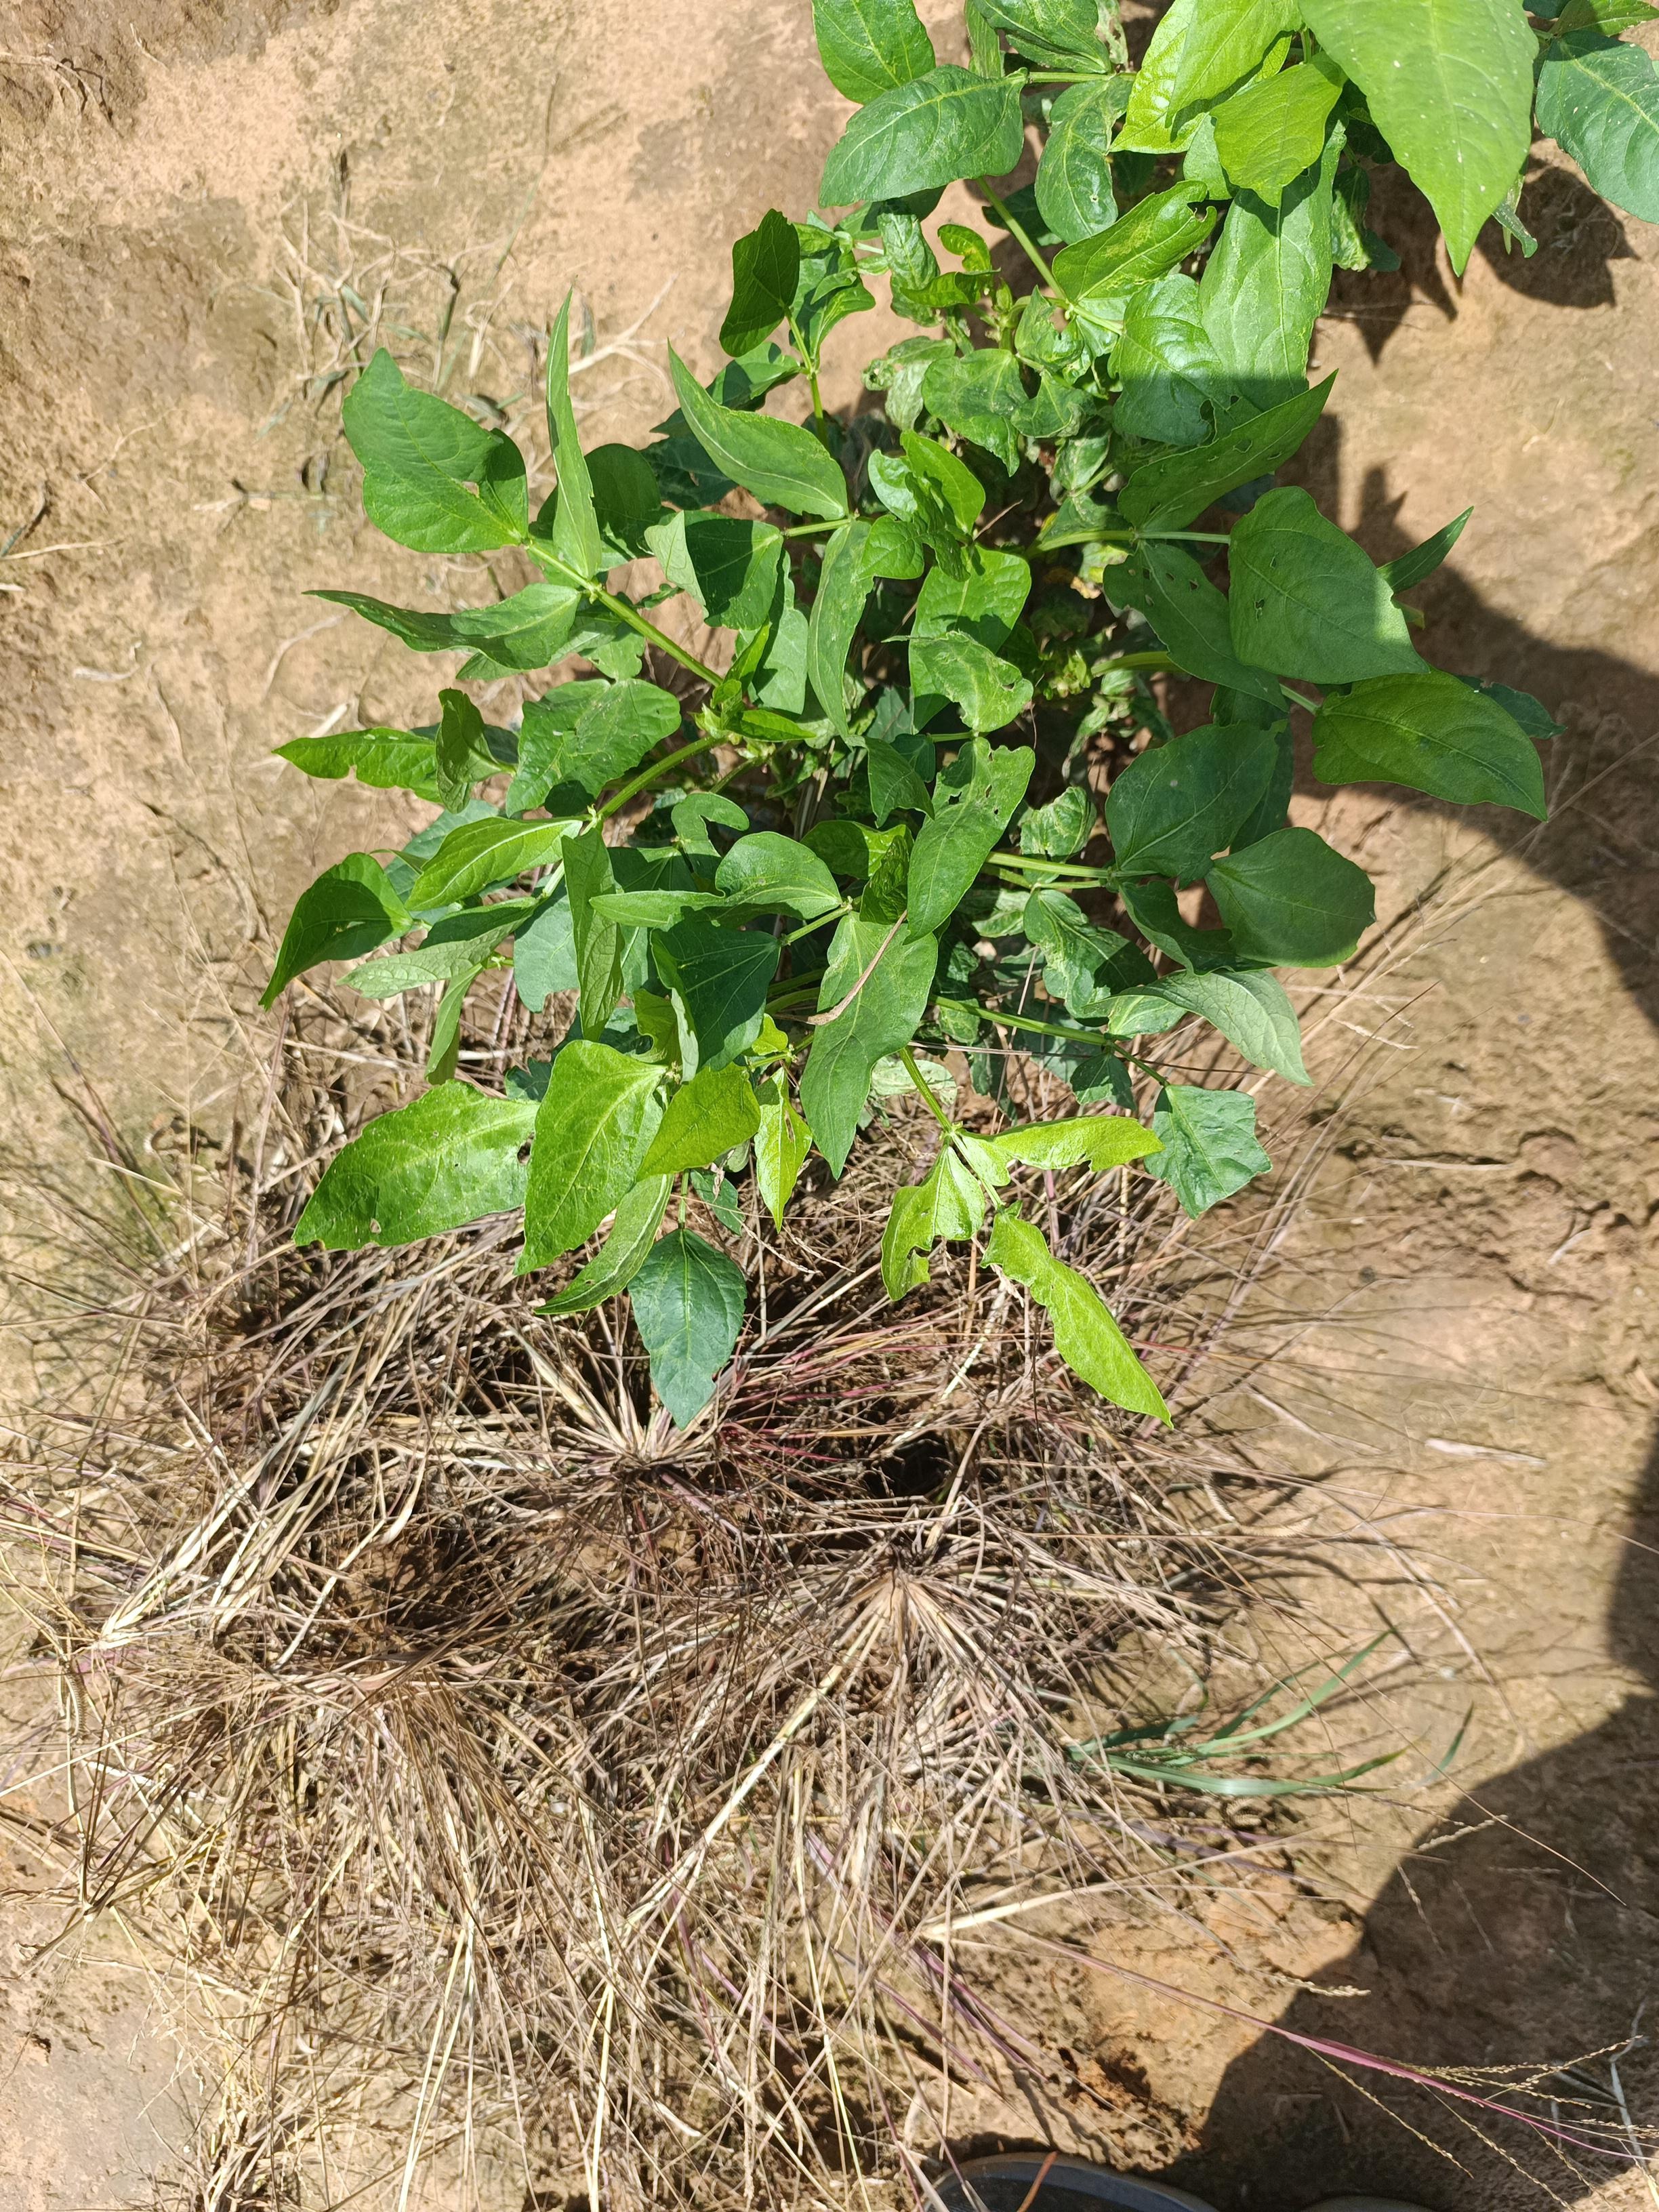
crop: cowpea
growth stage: emergence
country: Nigeria
